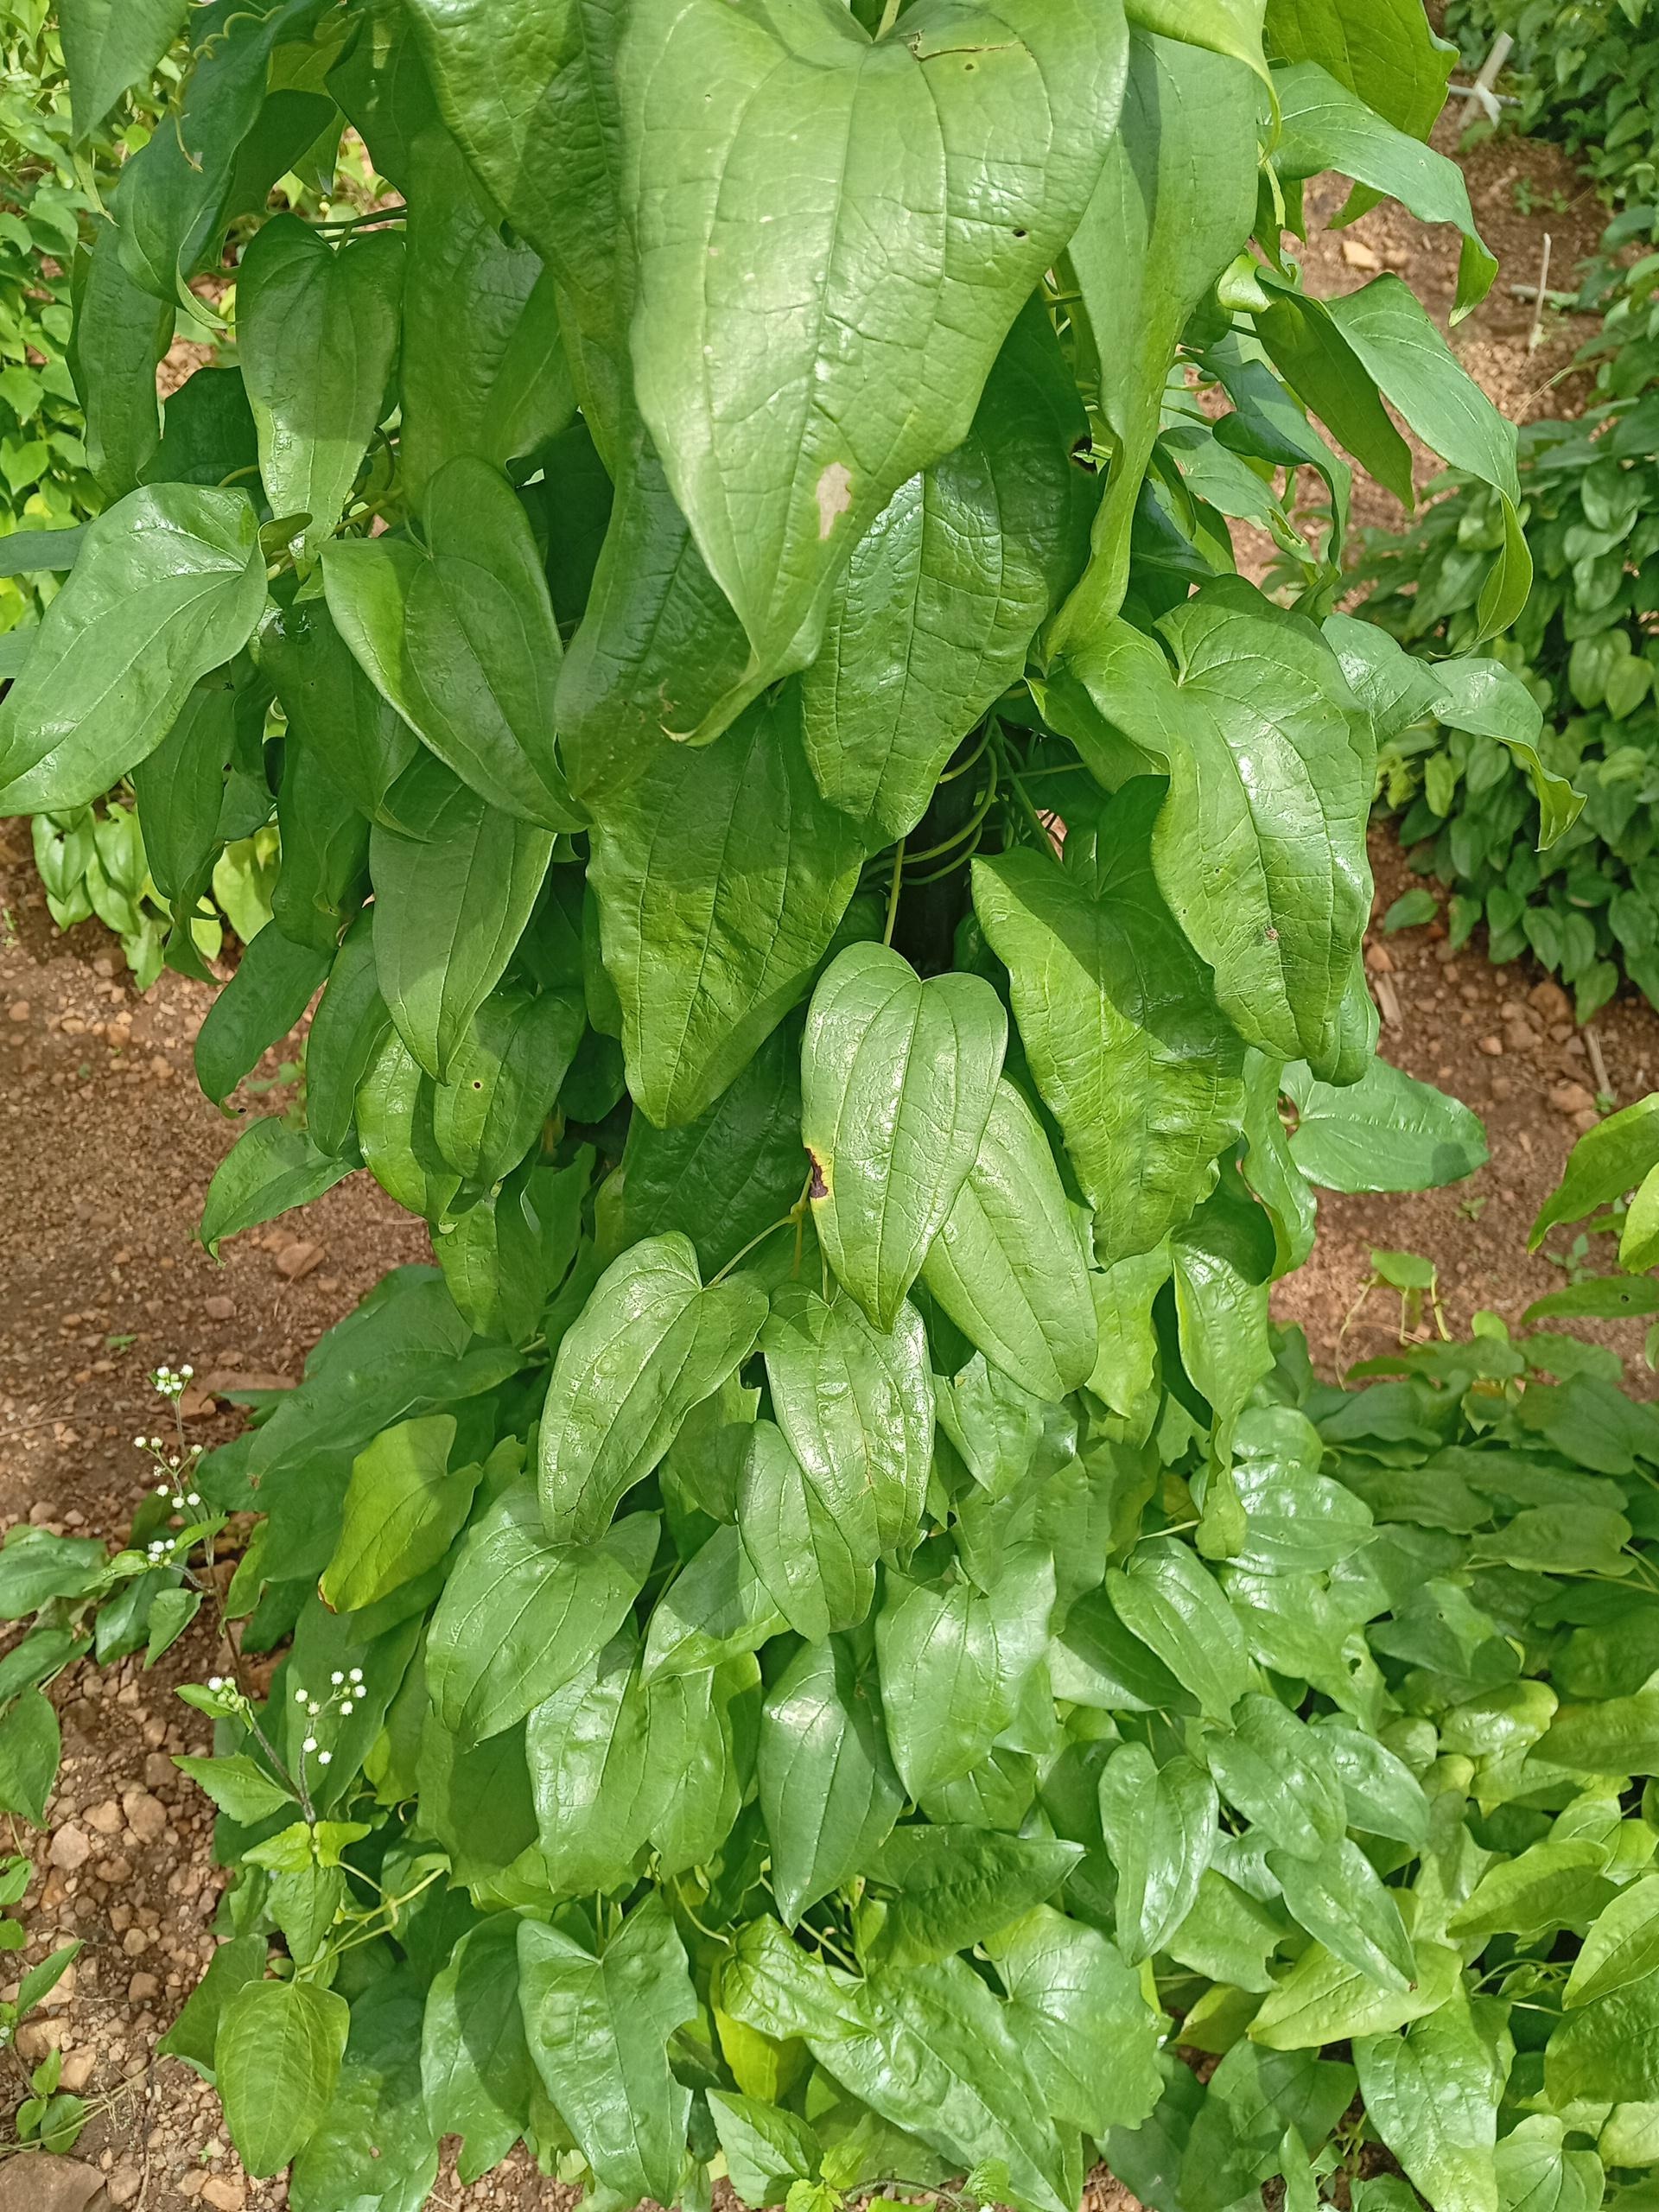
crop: yam
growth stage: vegetative
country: Nigeria
